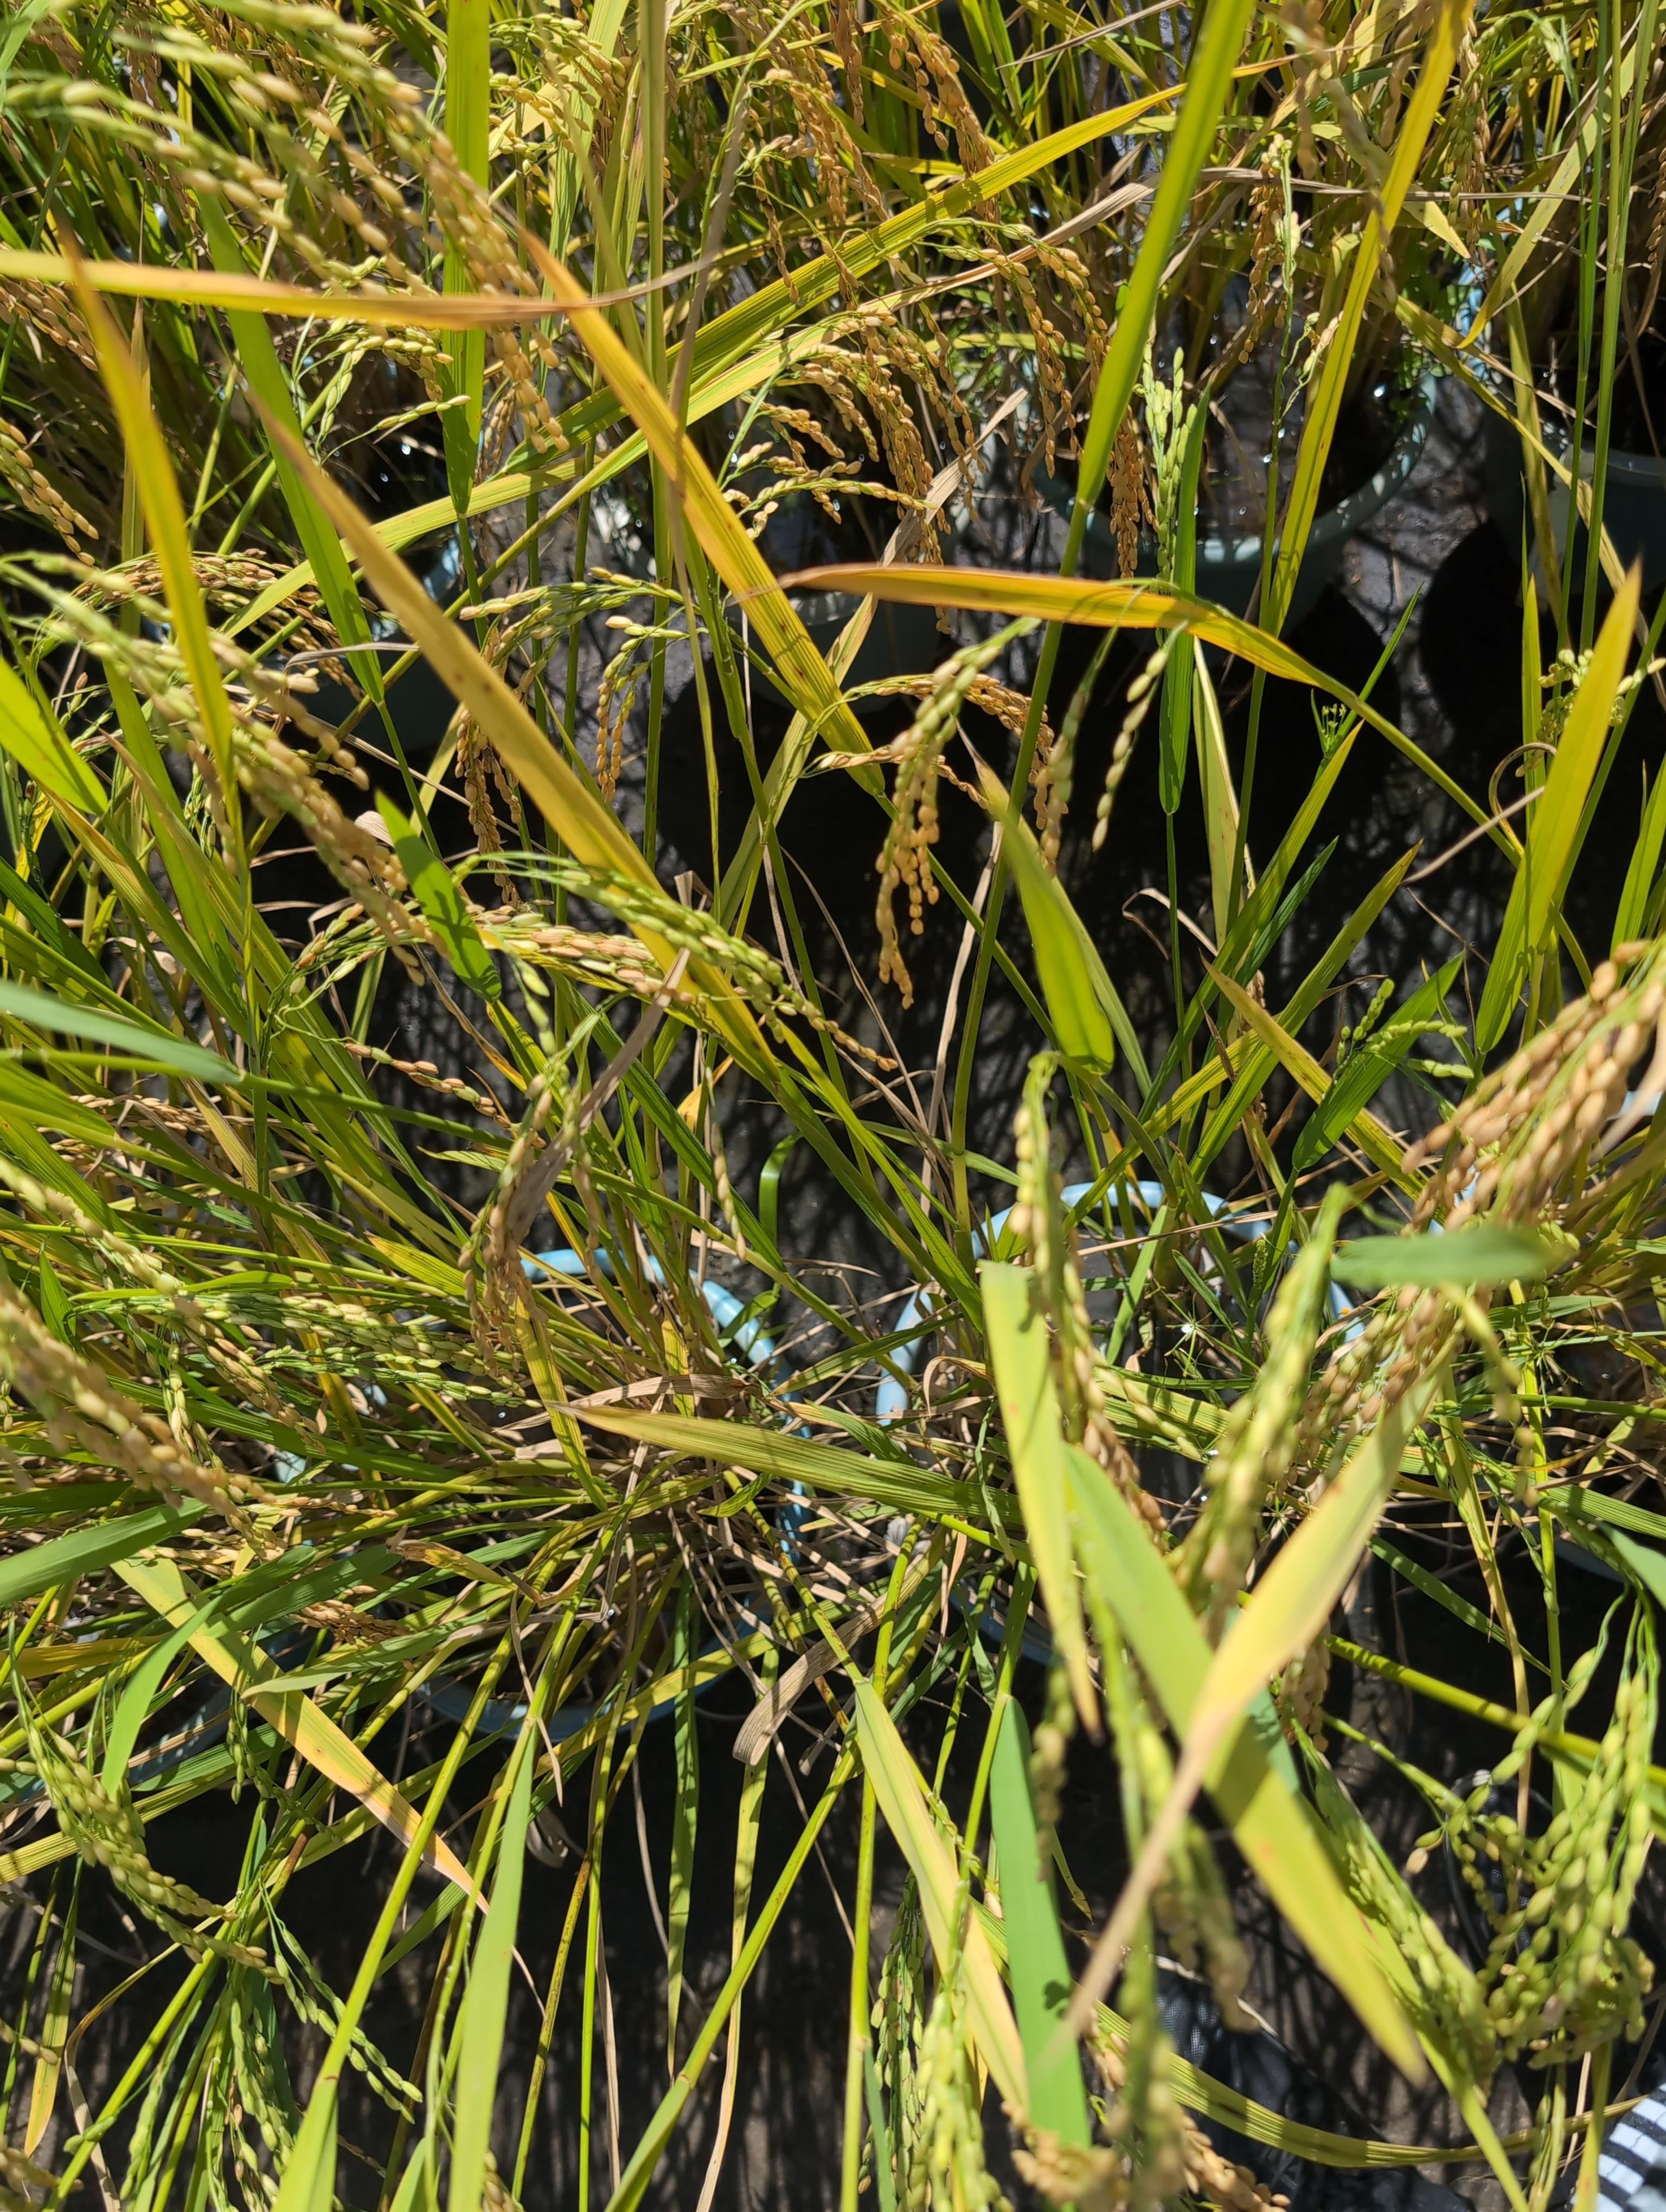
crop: rice
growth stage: senescence
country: Côte d'Ivoire
